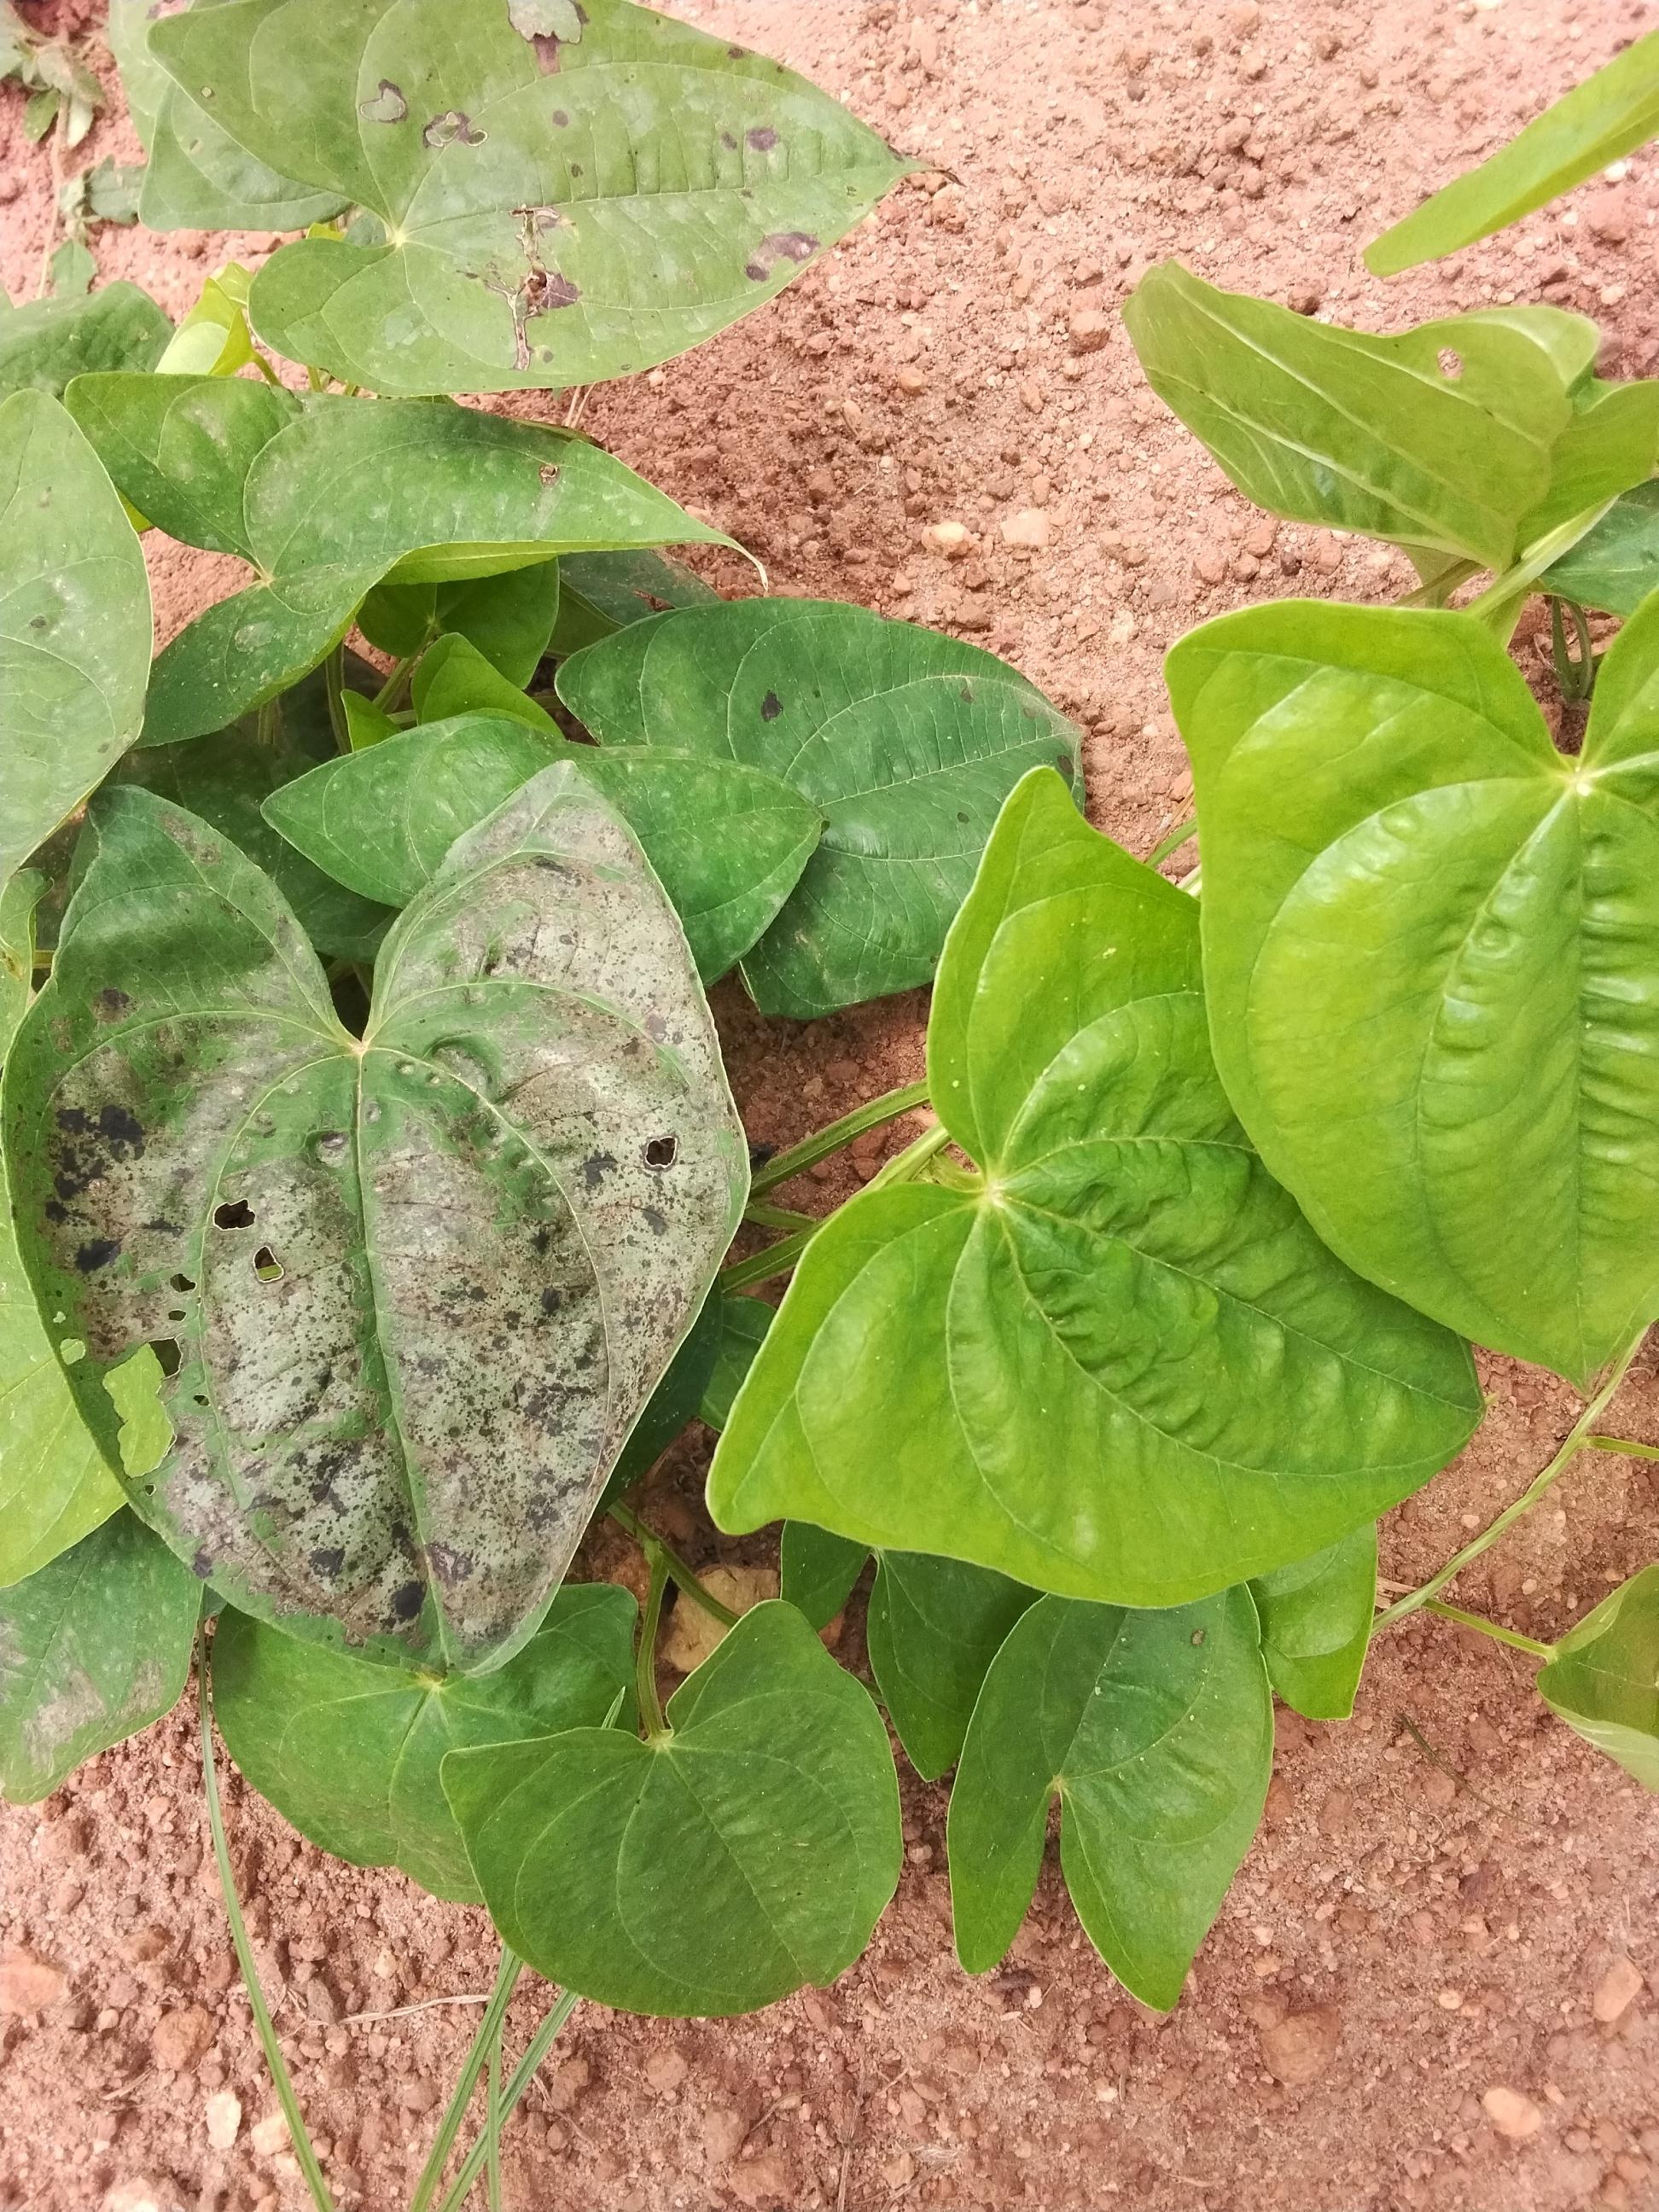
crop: yam
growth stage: vegetative
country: Nigeria
